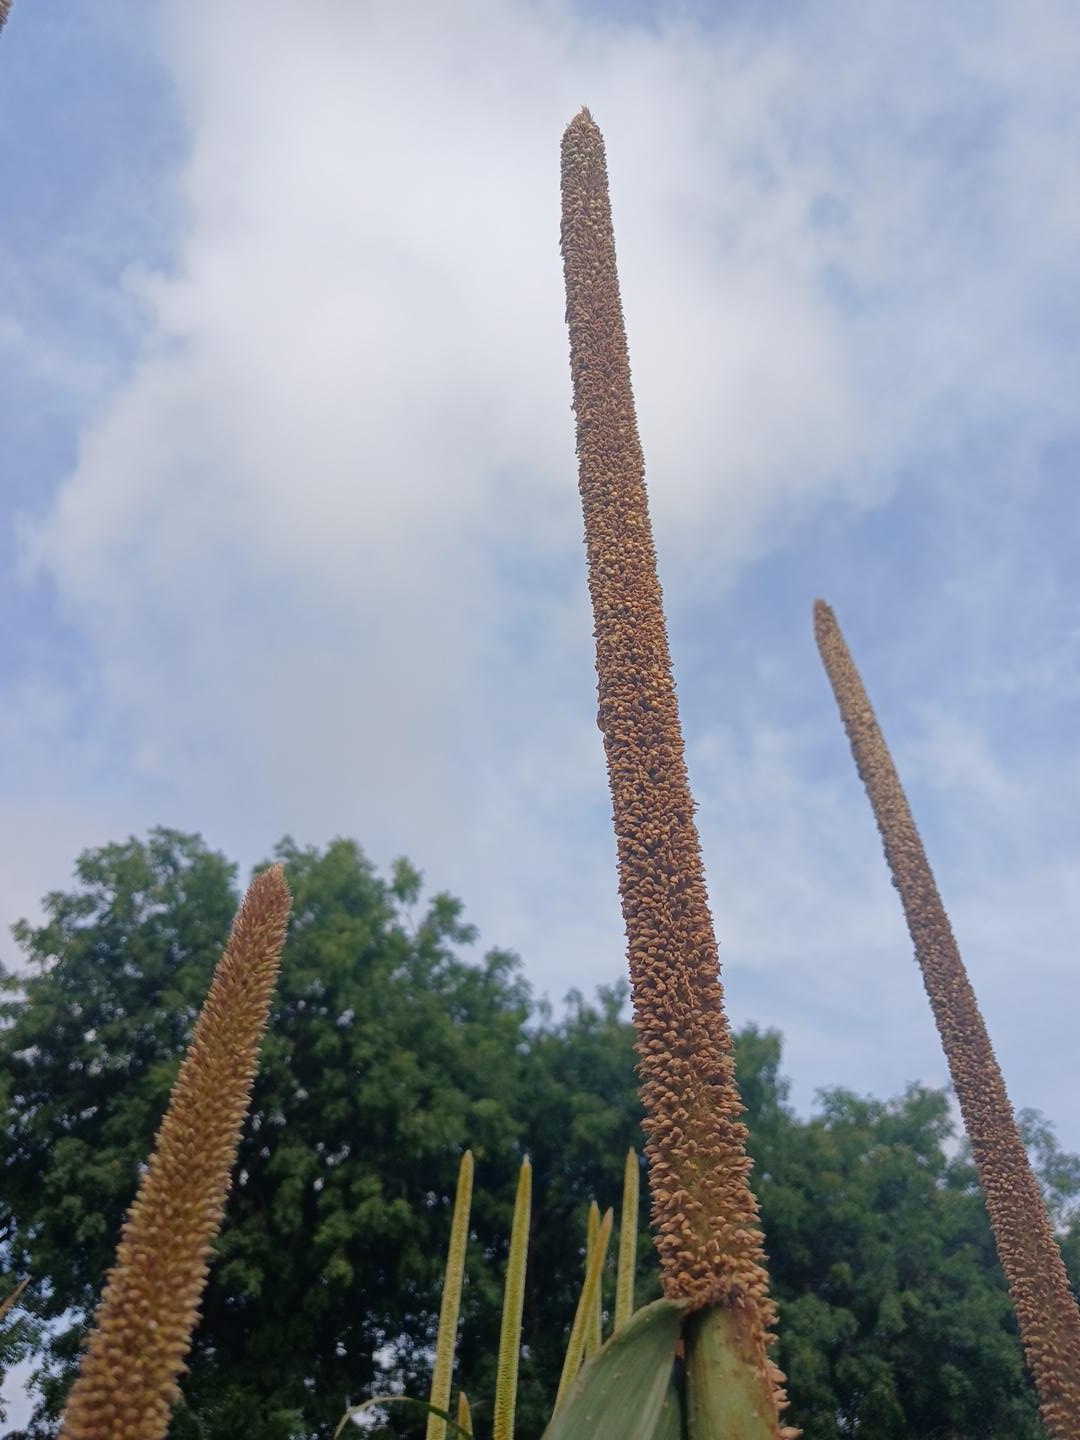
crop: pearl millet
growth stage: maturity
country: Senegal
